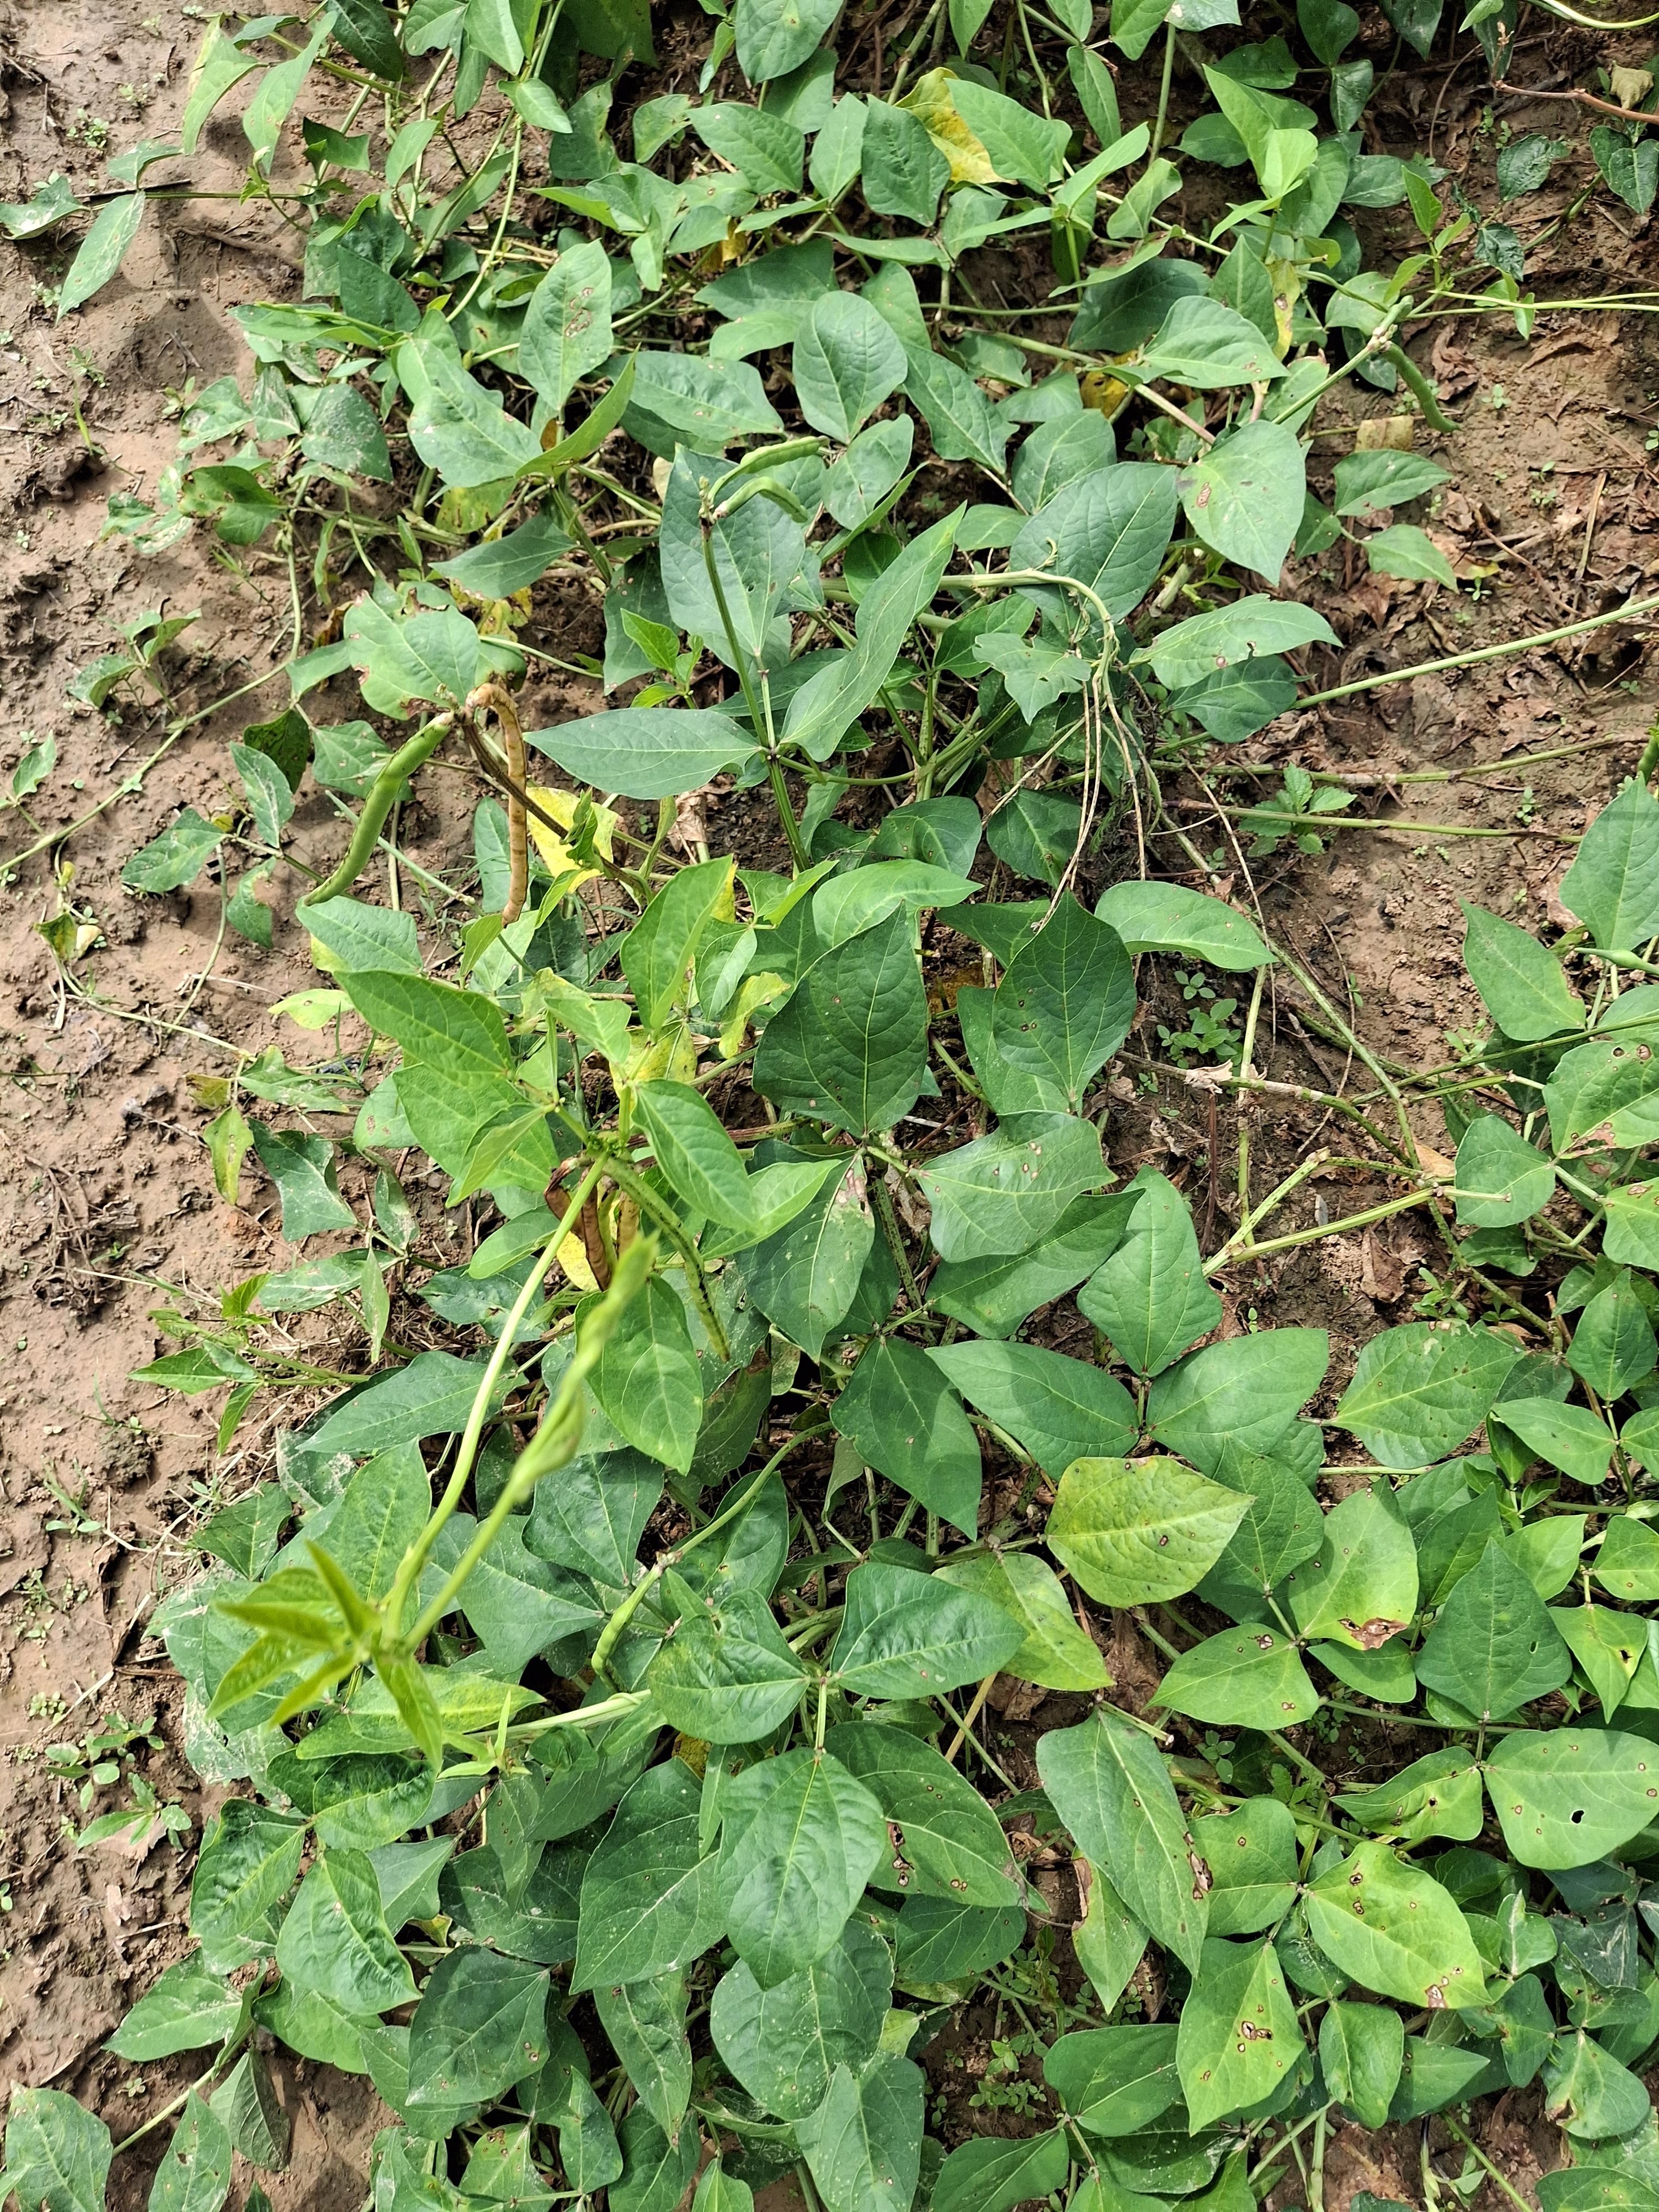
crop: cowpea
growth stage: development pod
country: Nigeria
